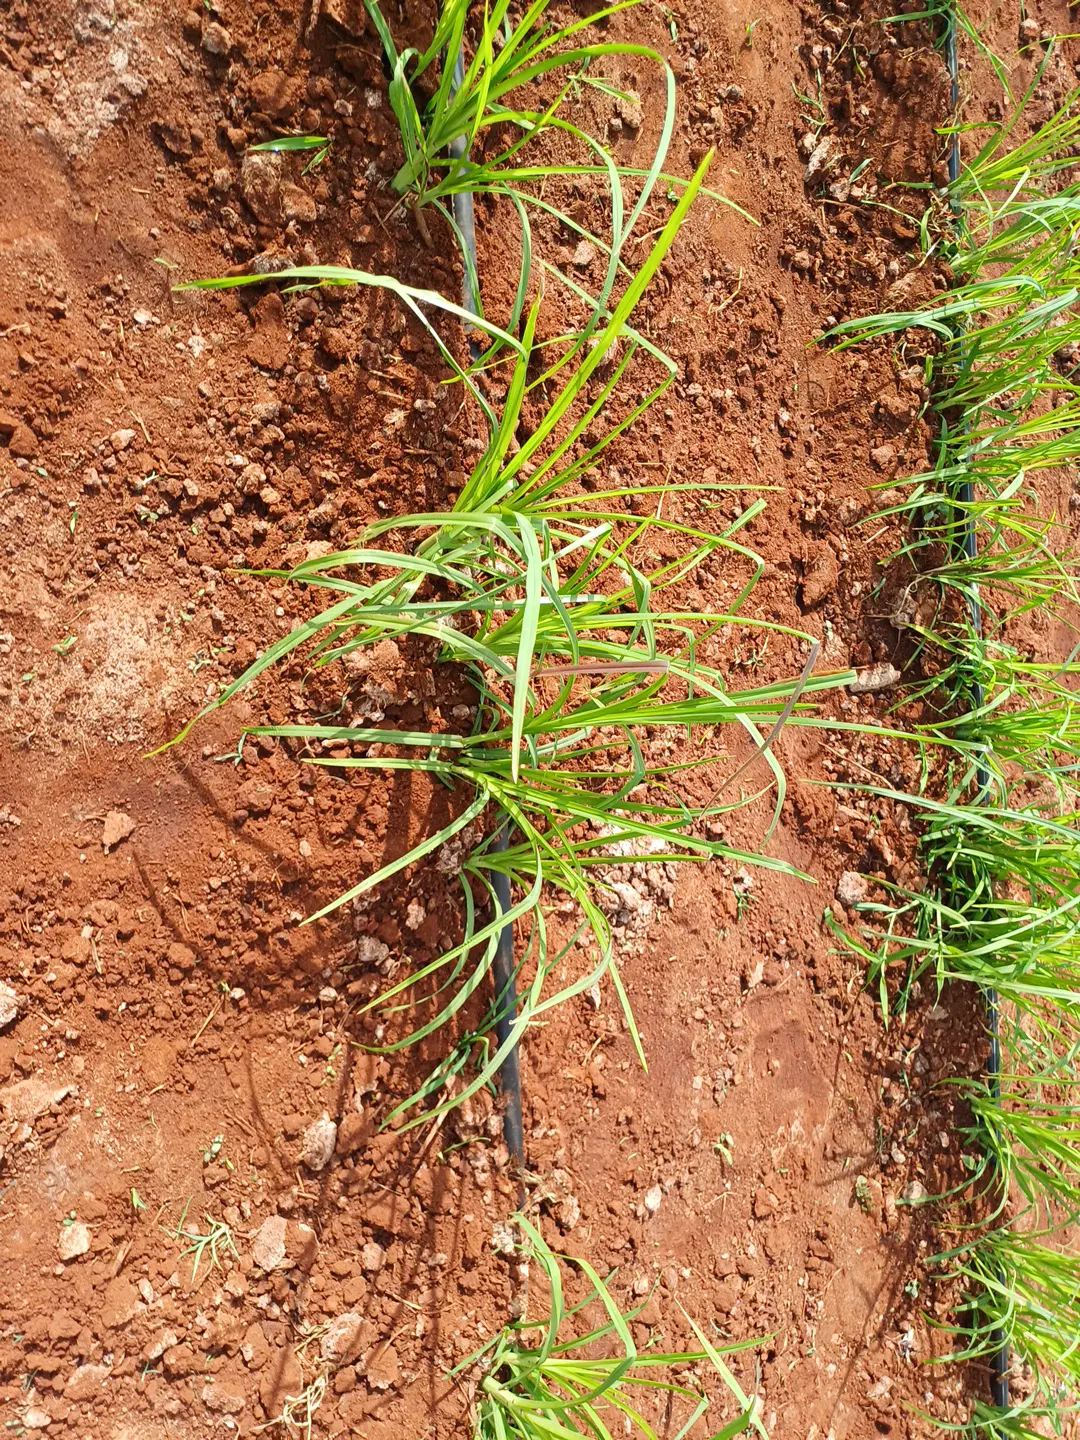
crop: finger millet
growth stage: elongation stem
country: Kenya
